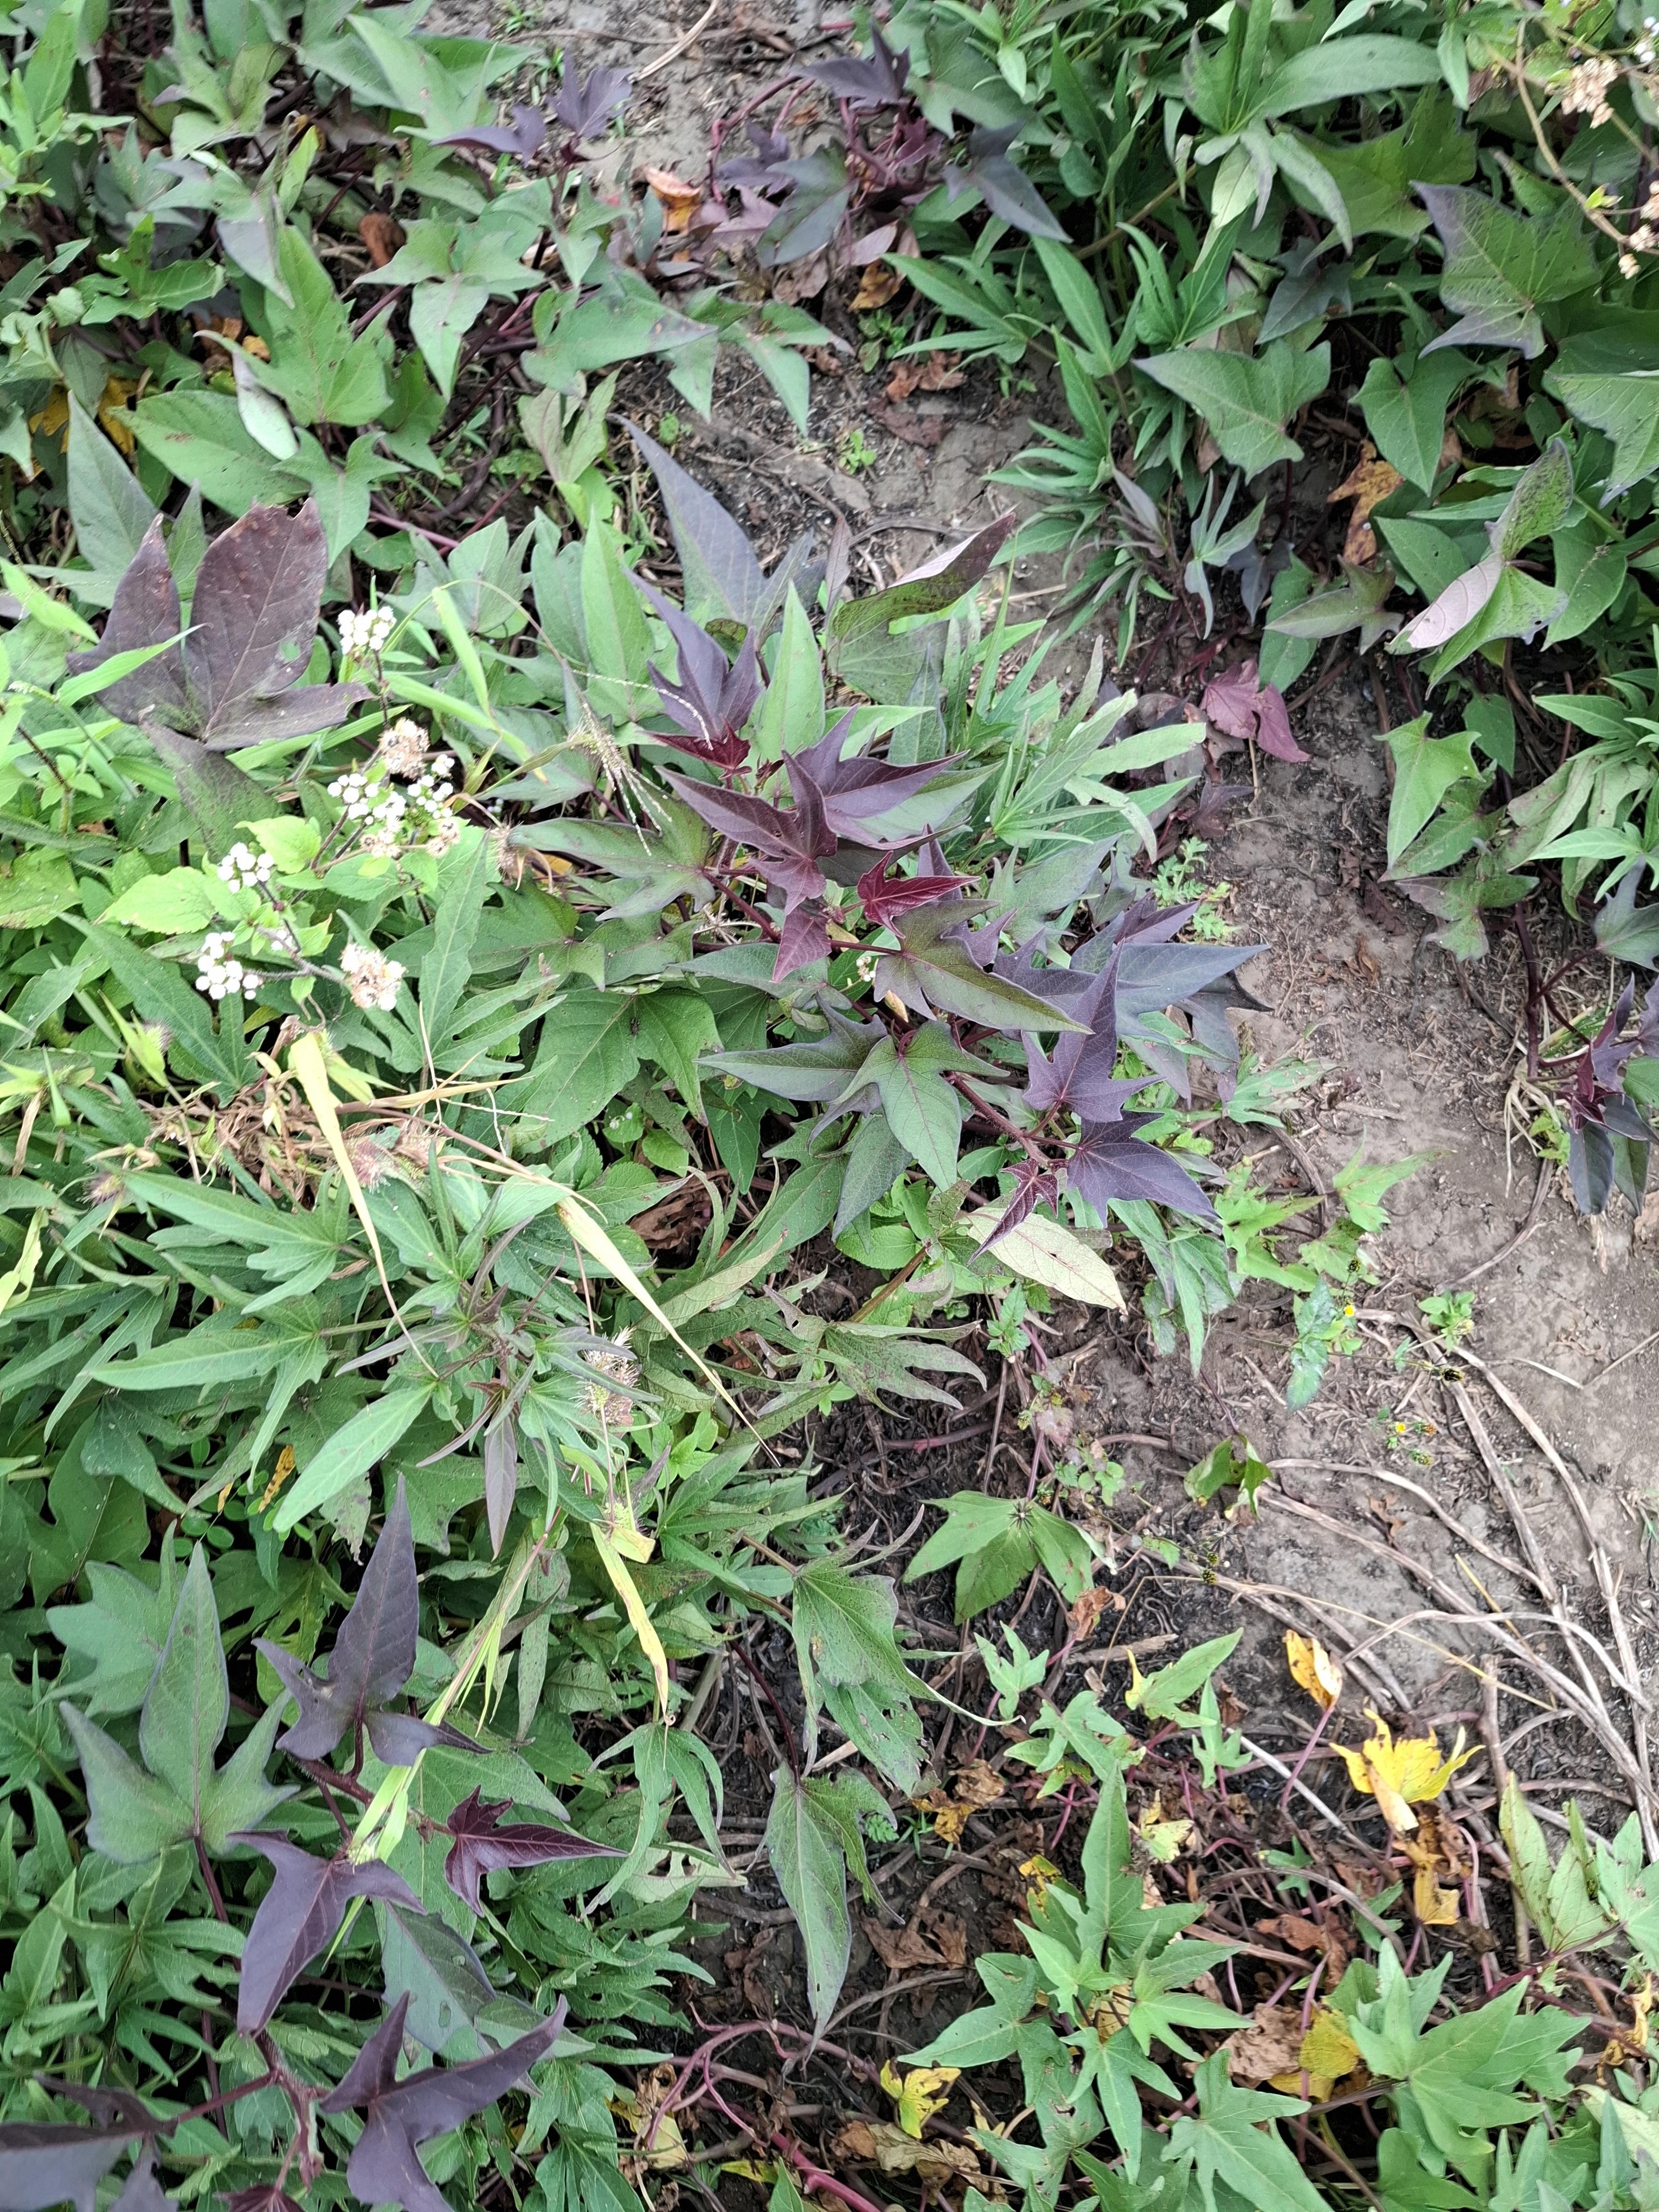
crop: sweet potato
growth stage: flowering
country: Tanzania
